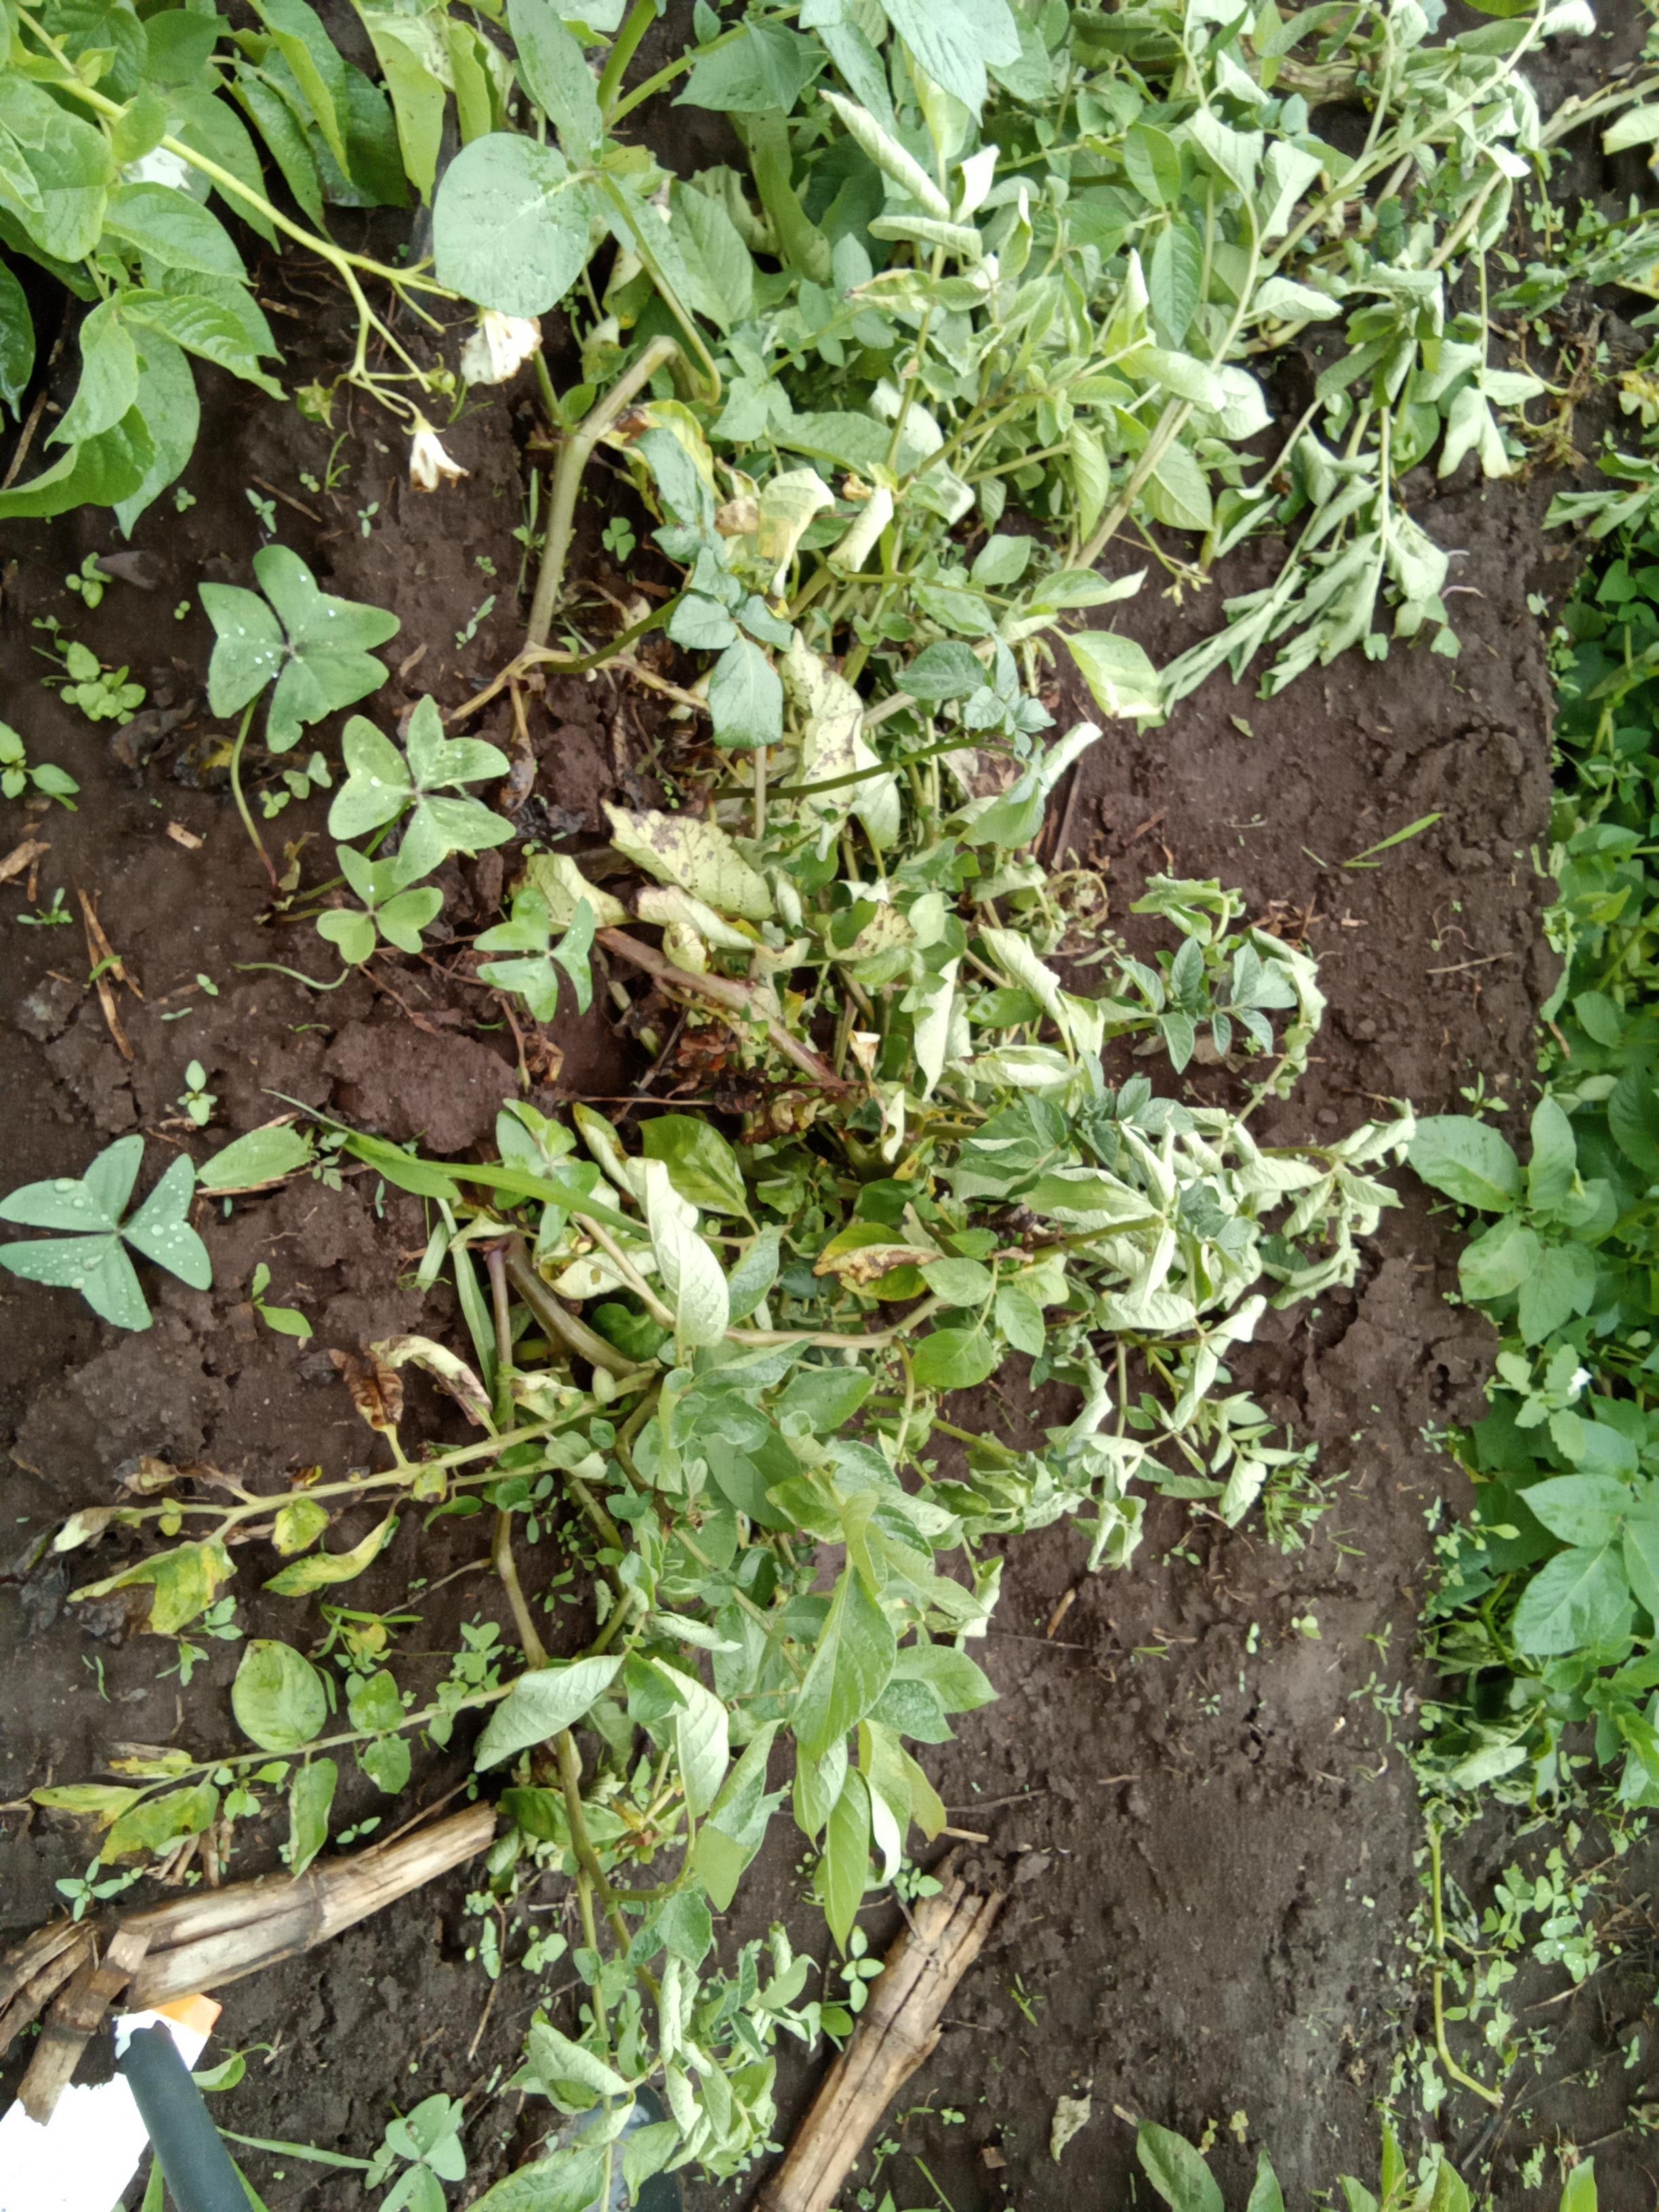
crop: potato
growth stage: vegetative
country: Kenya
